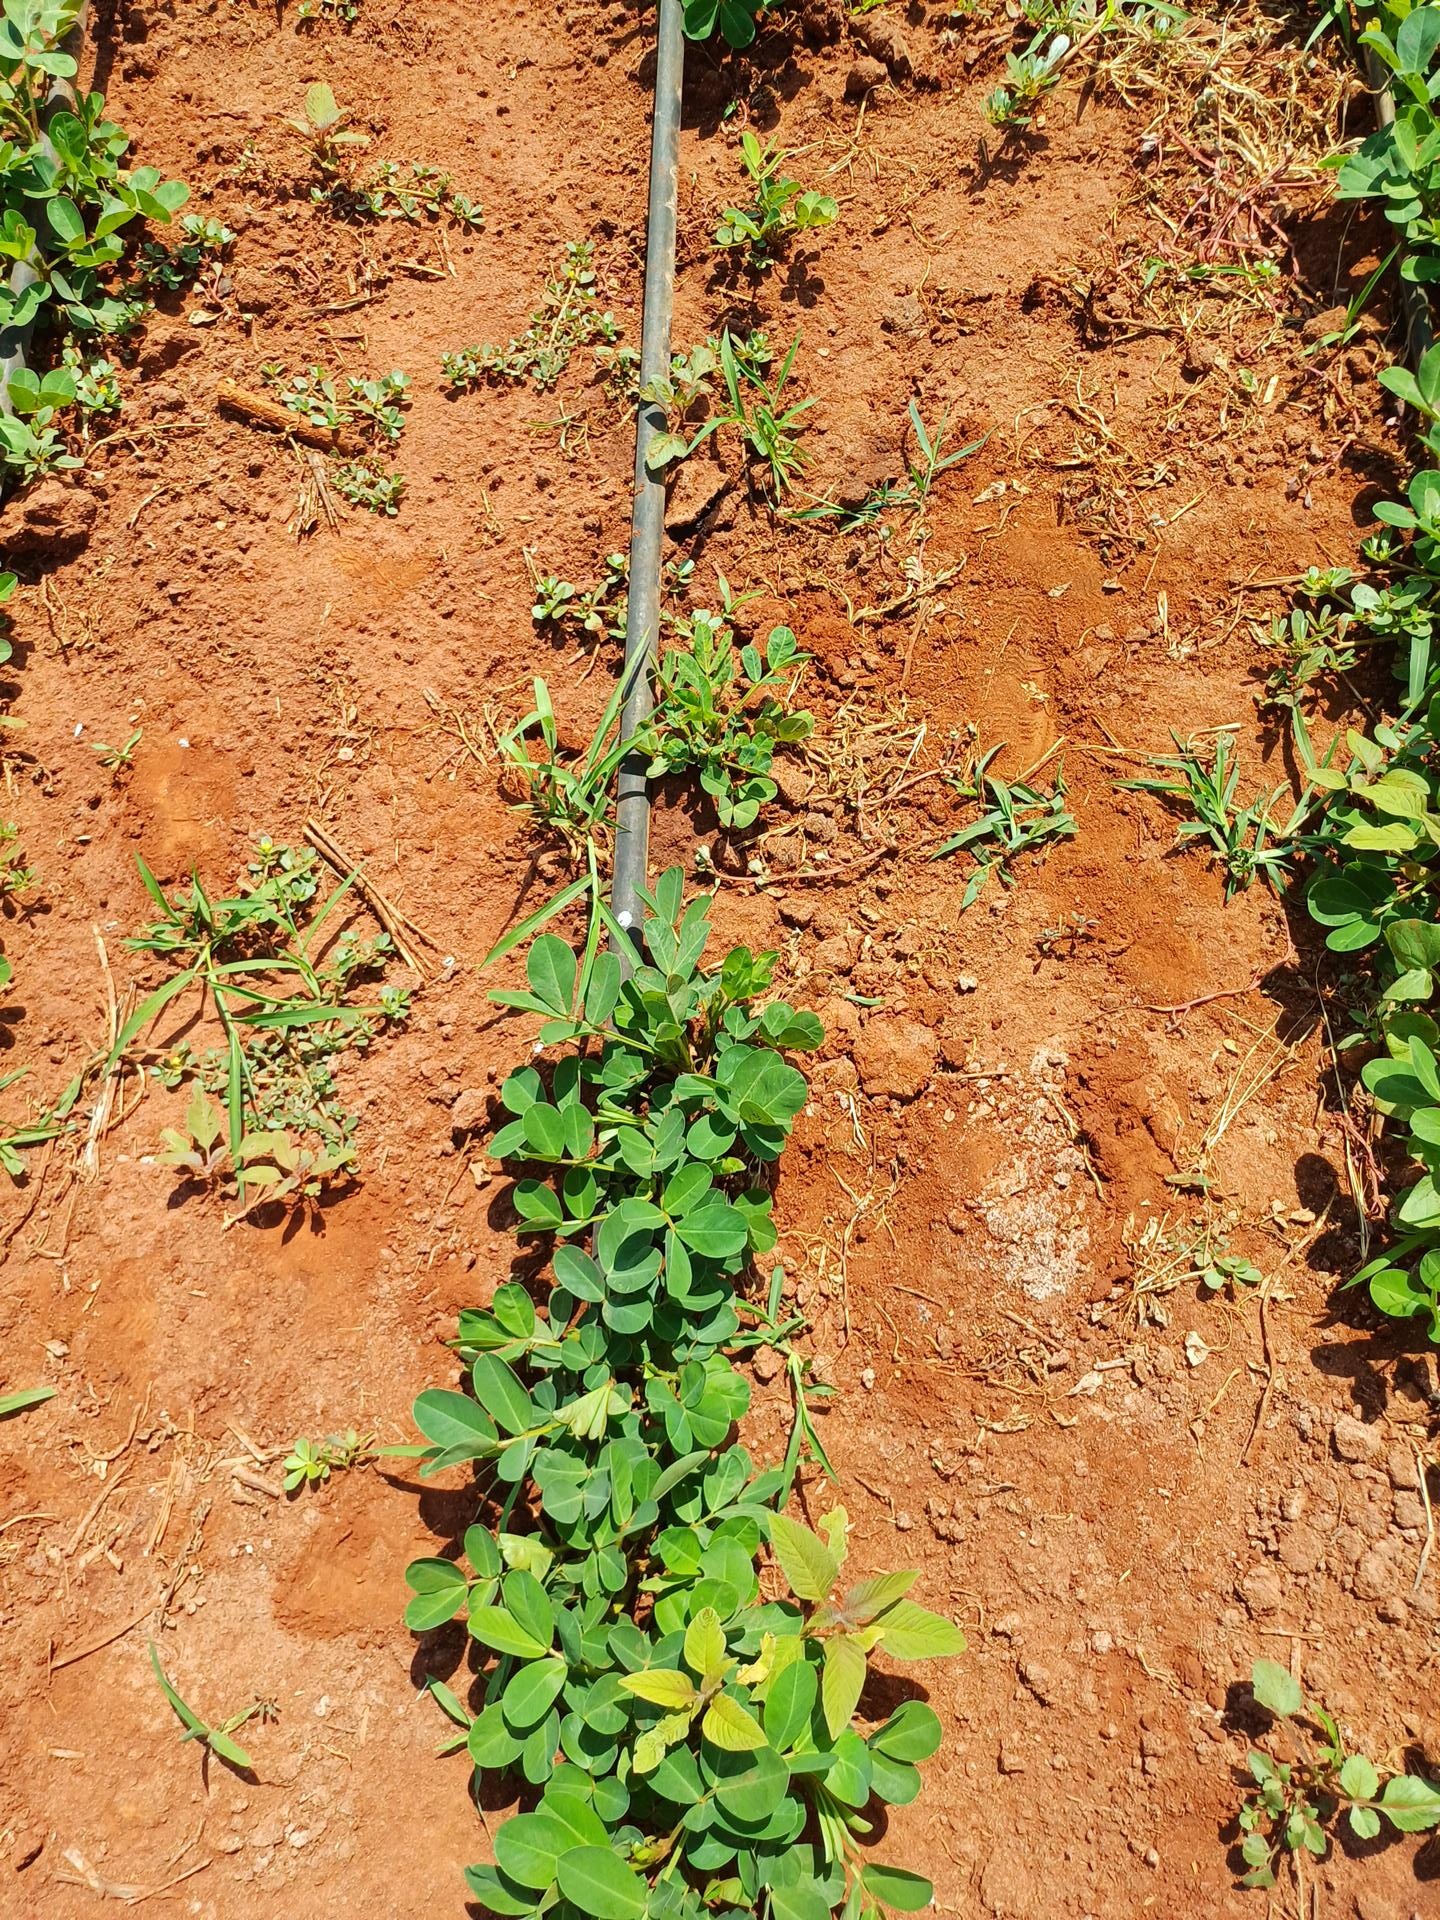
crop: groundnut
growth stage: vegetative
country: Kenya
